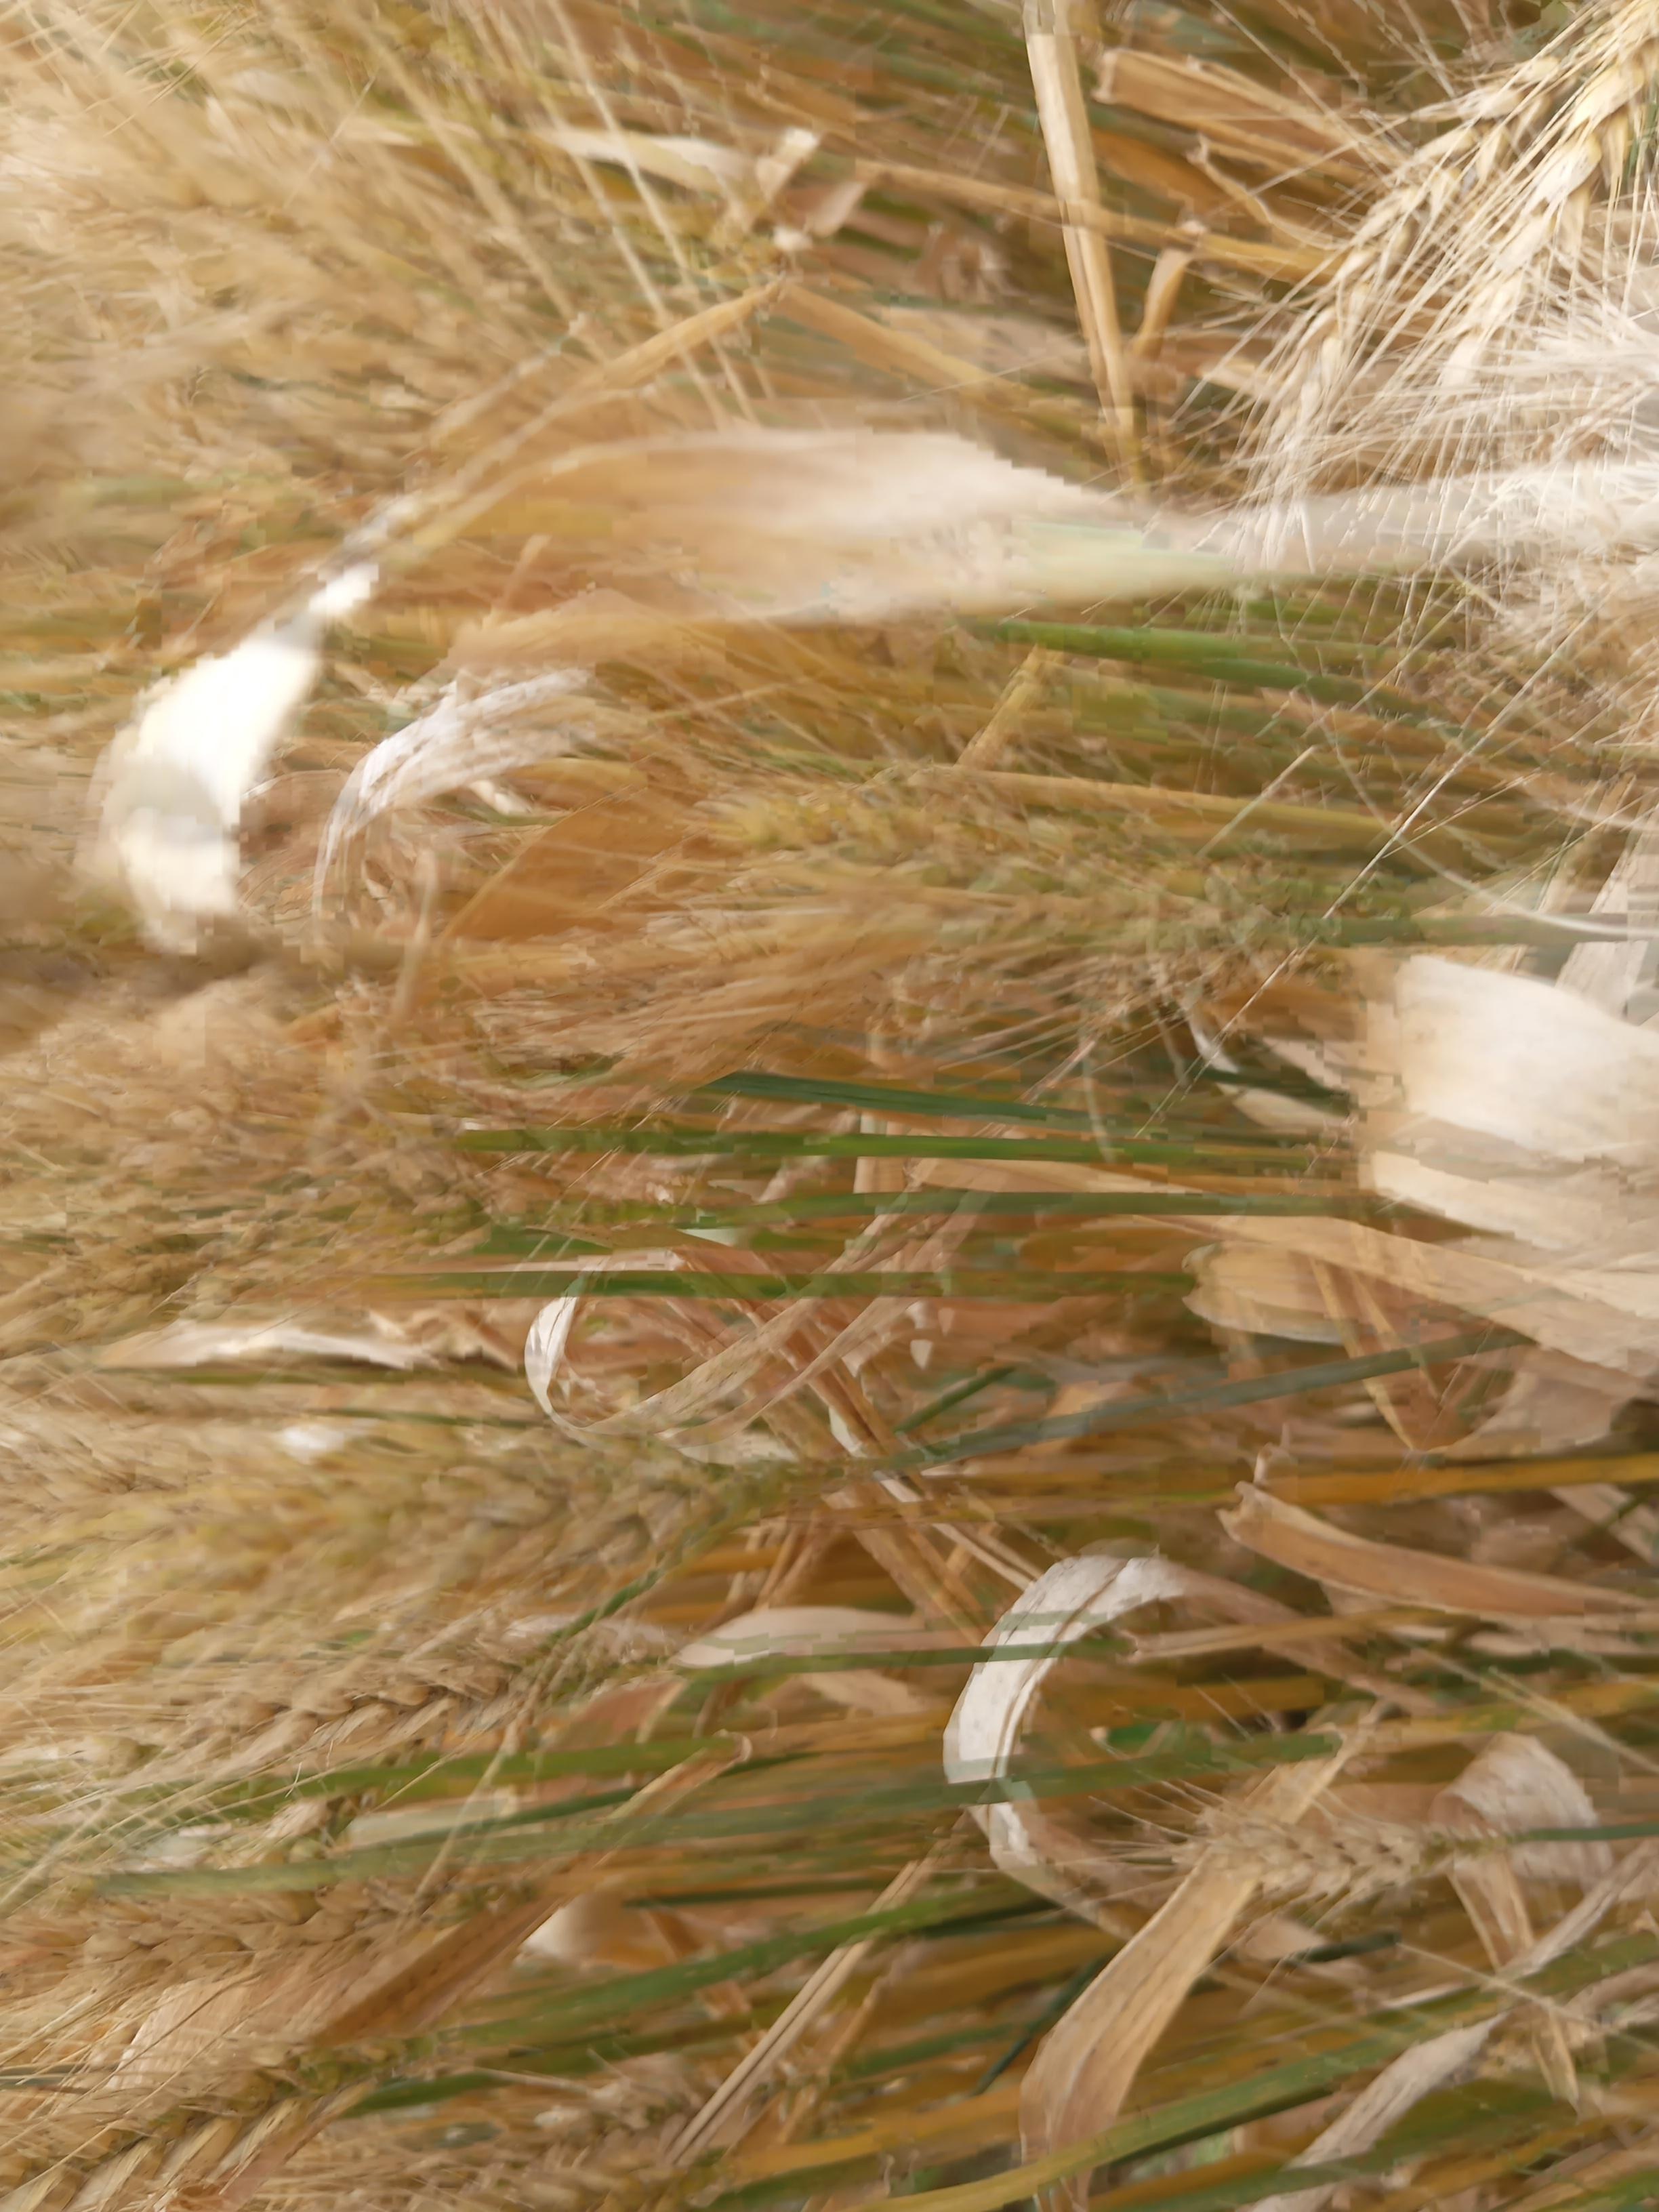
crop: wheat
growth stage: maturity
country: Kenya
